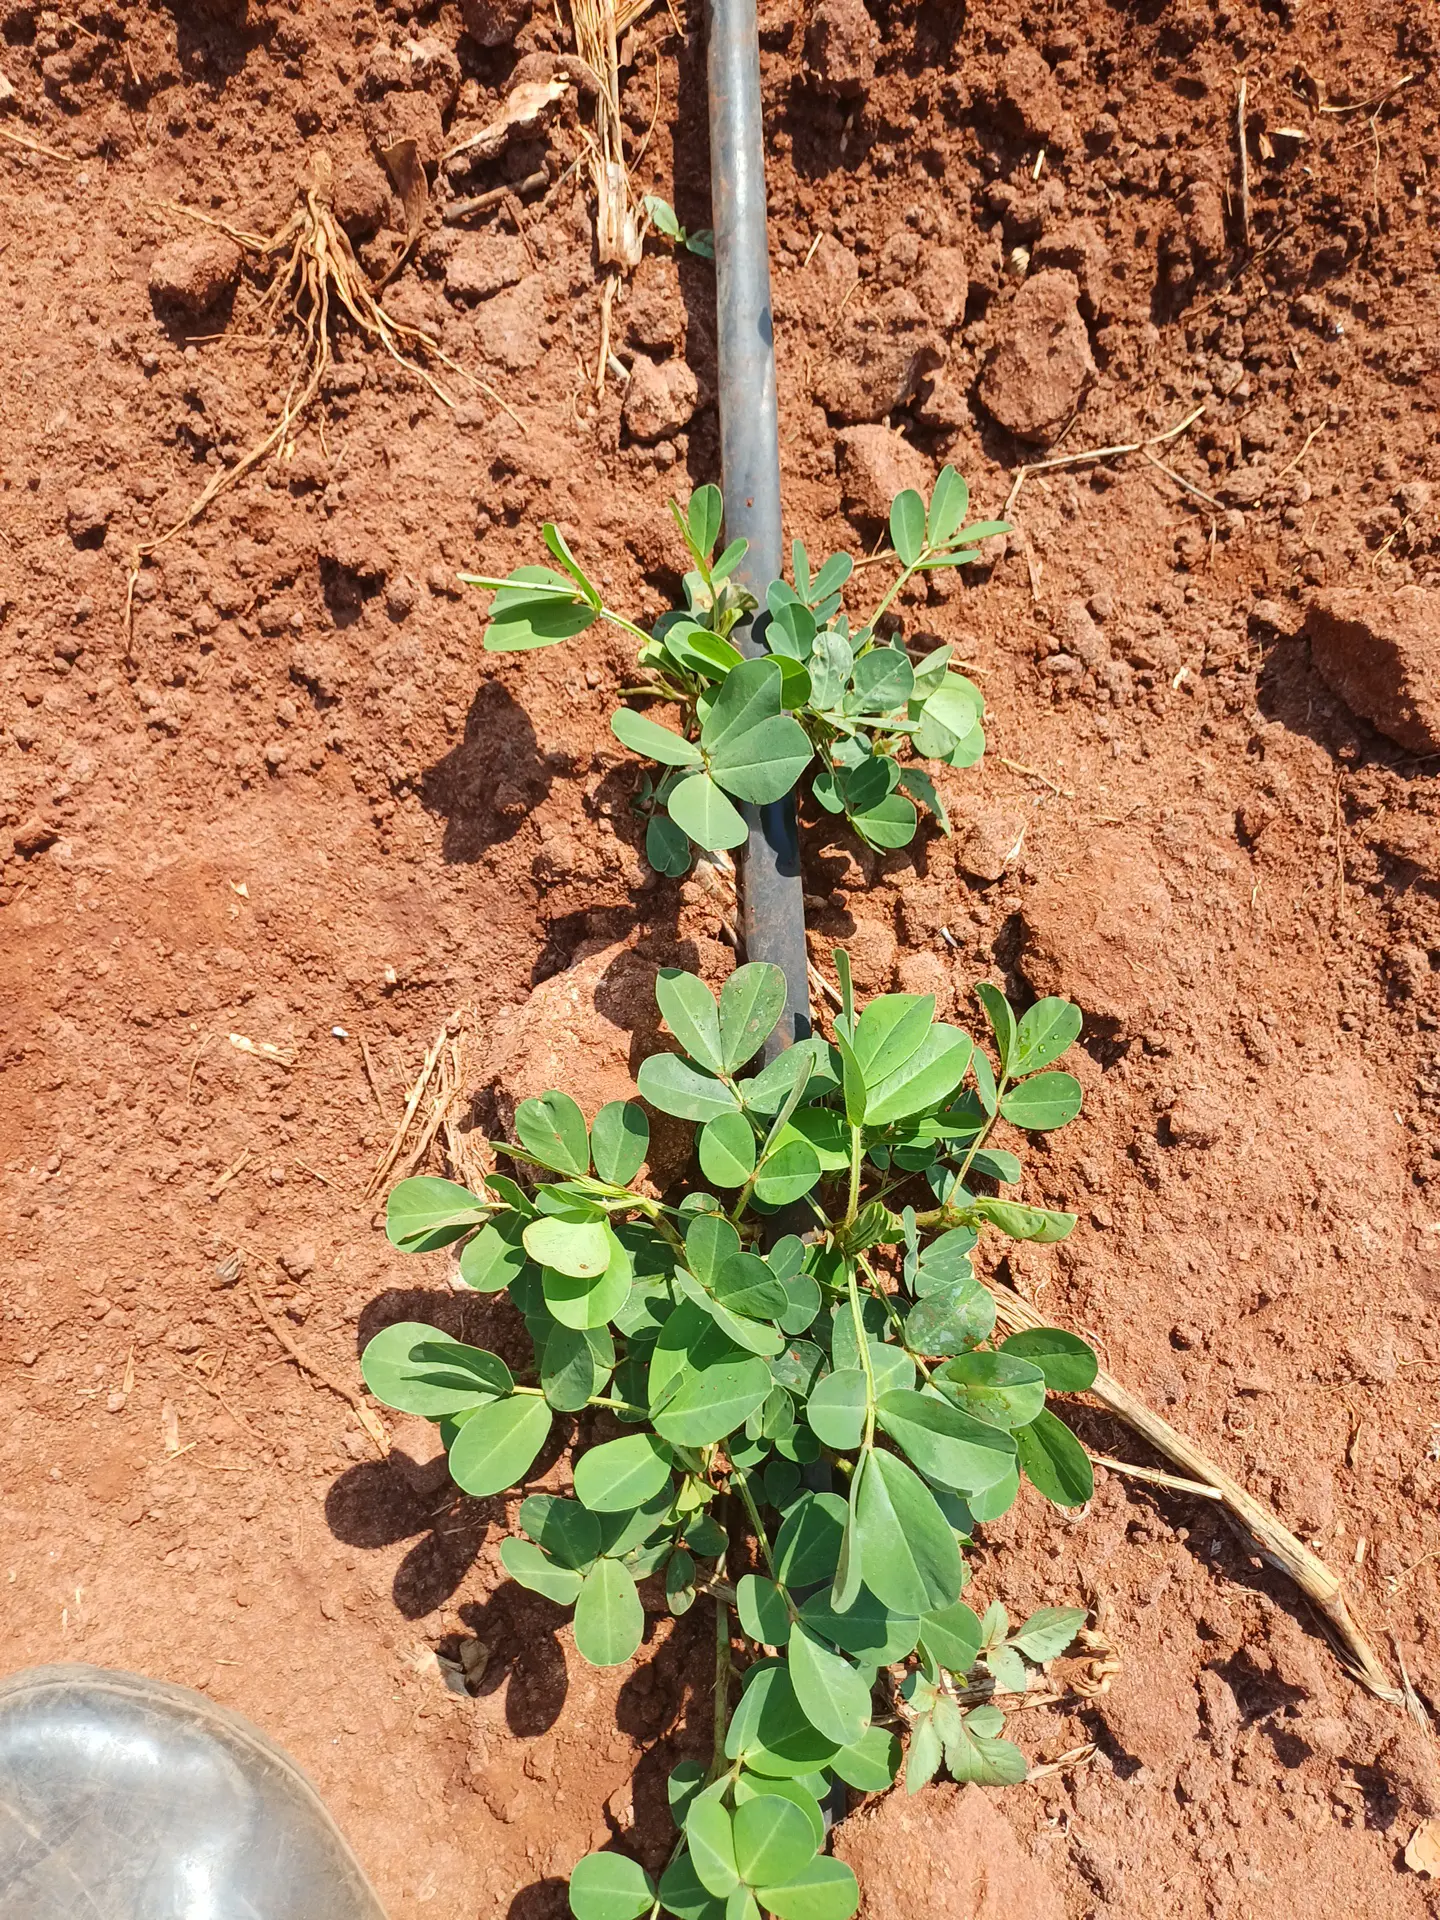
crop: groundnut
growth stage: vegetative
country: Kenya
